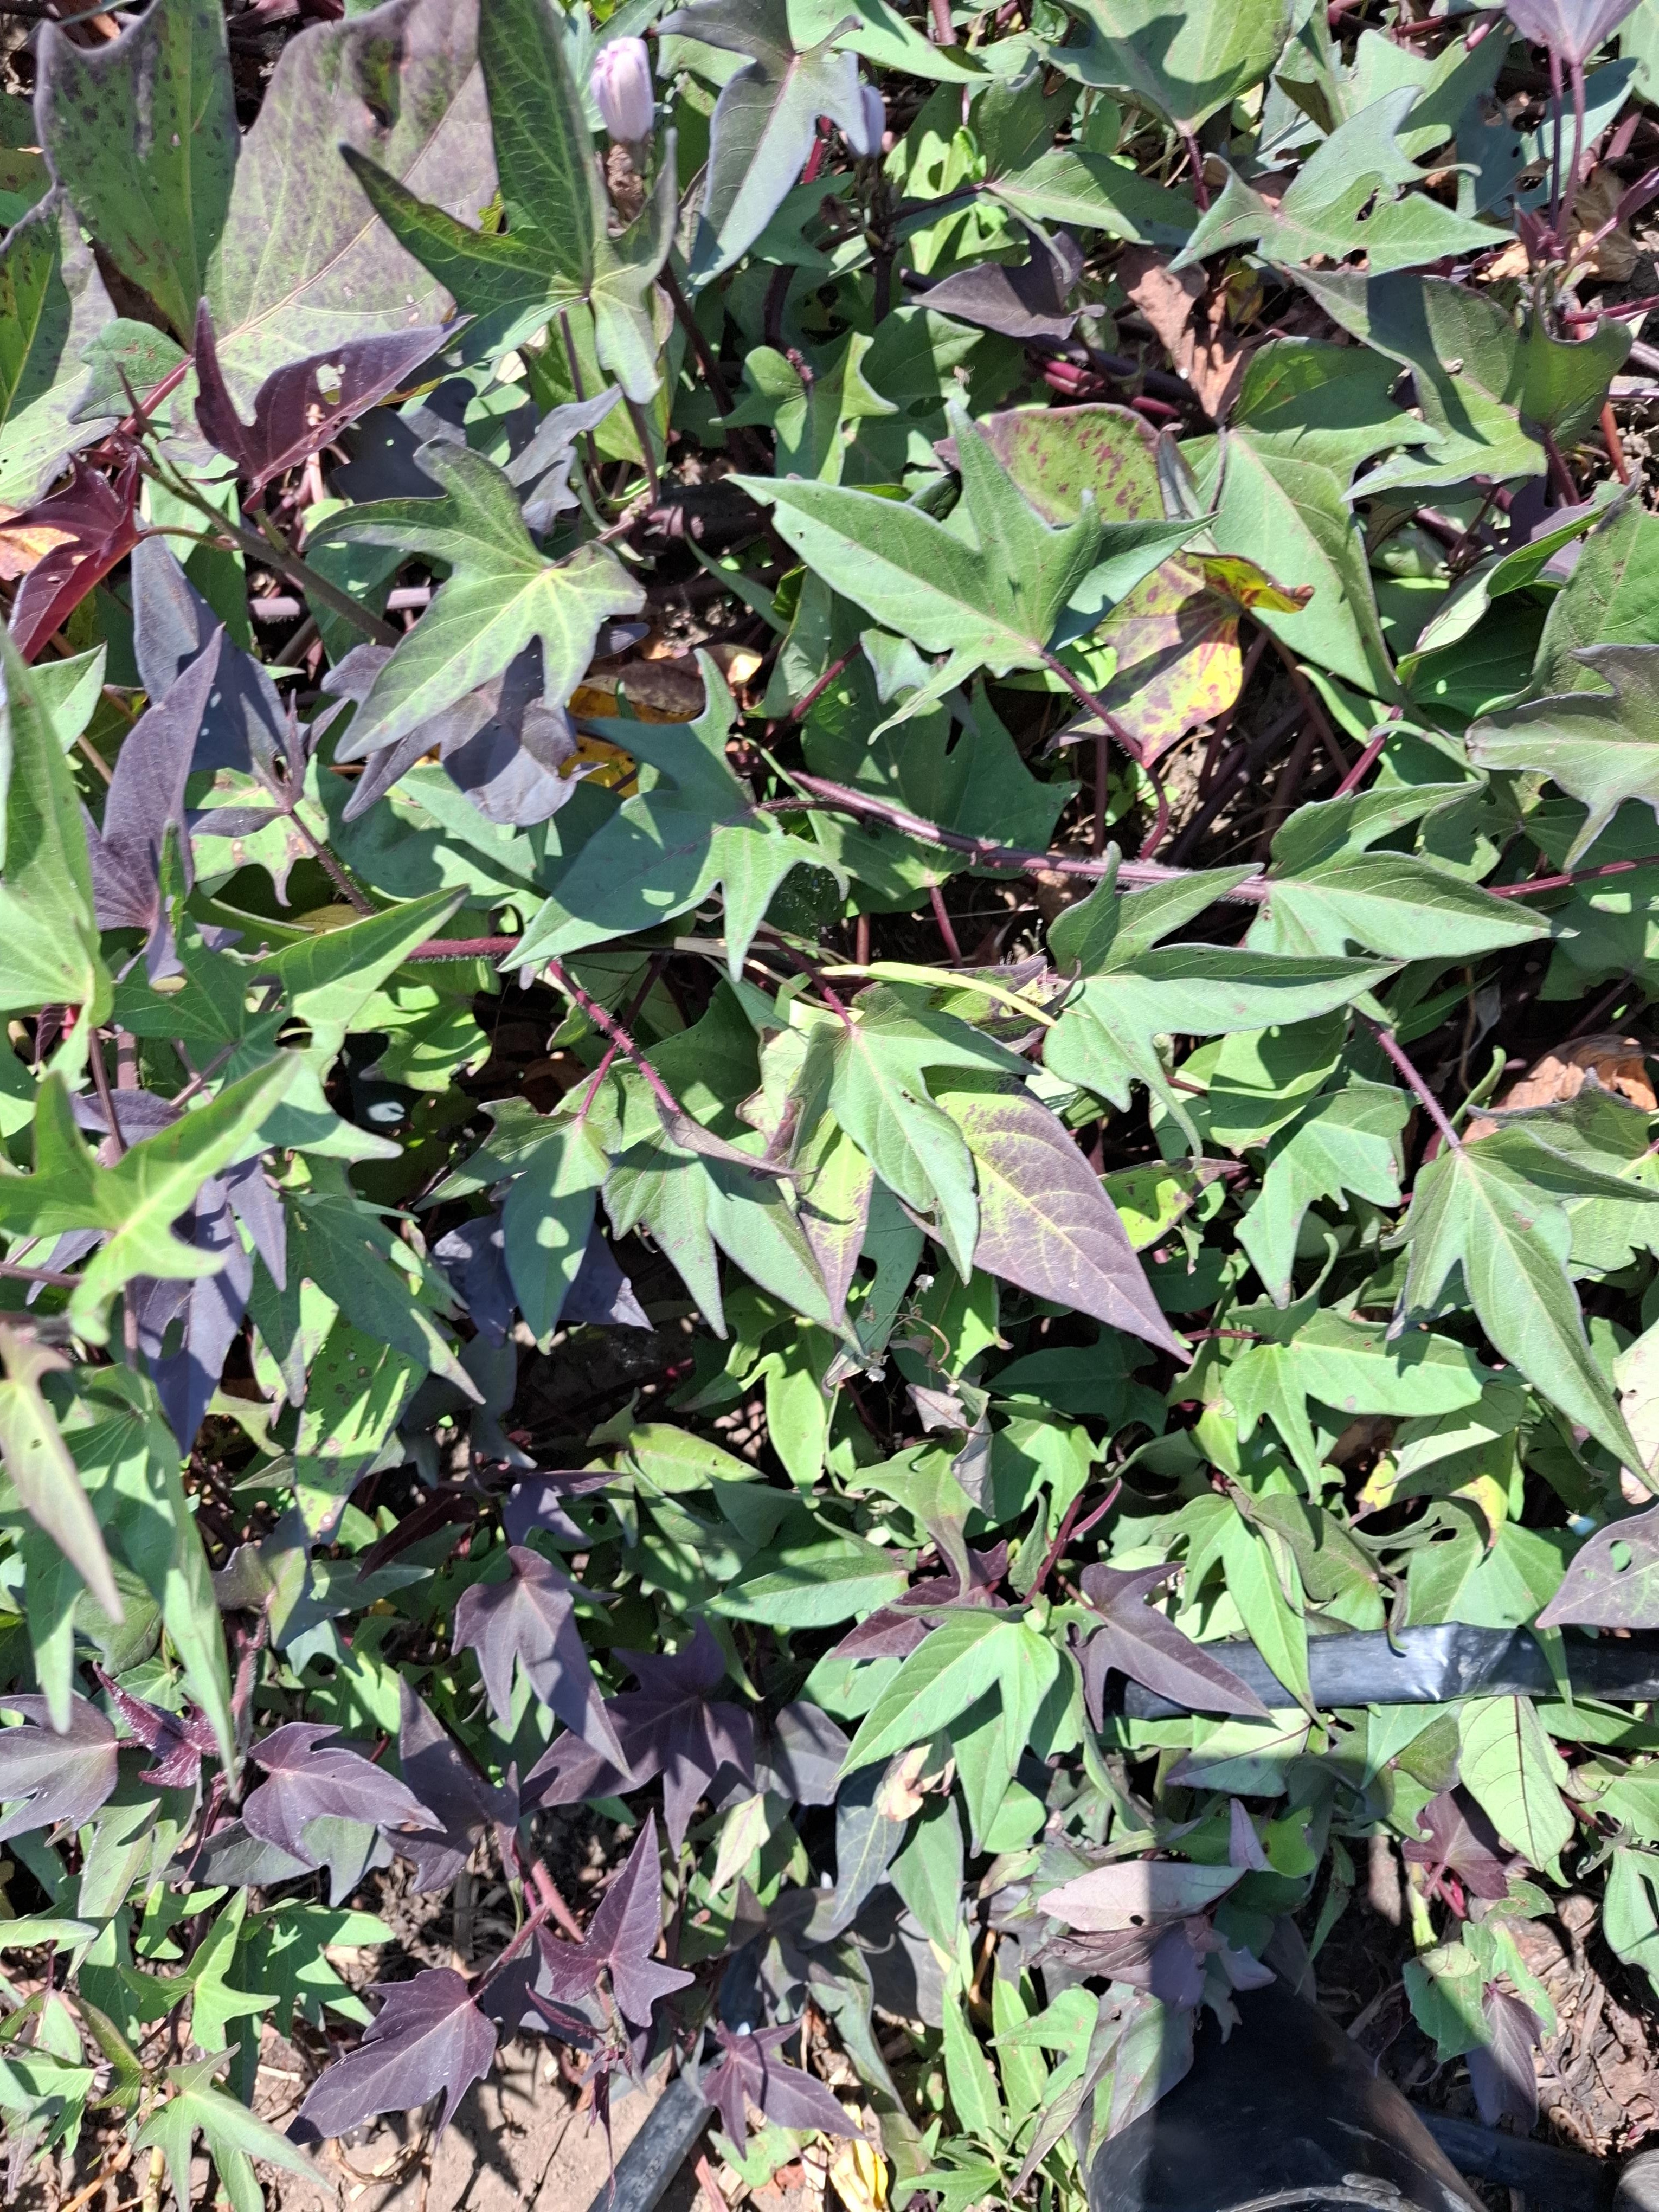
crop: sweet potato
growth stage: flowering
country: Tanzania
